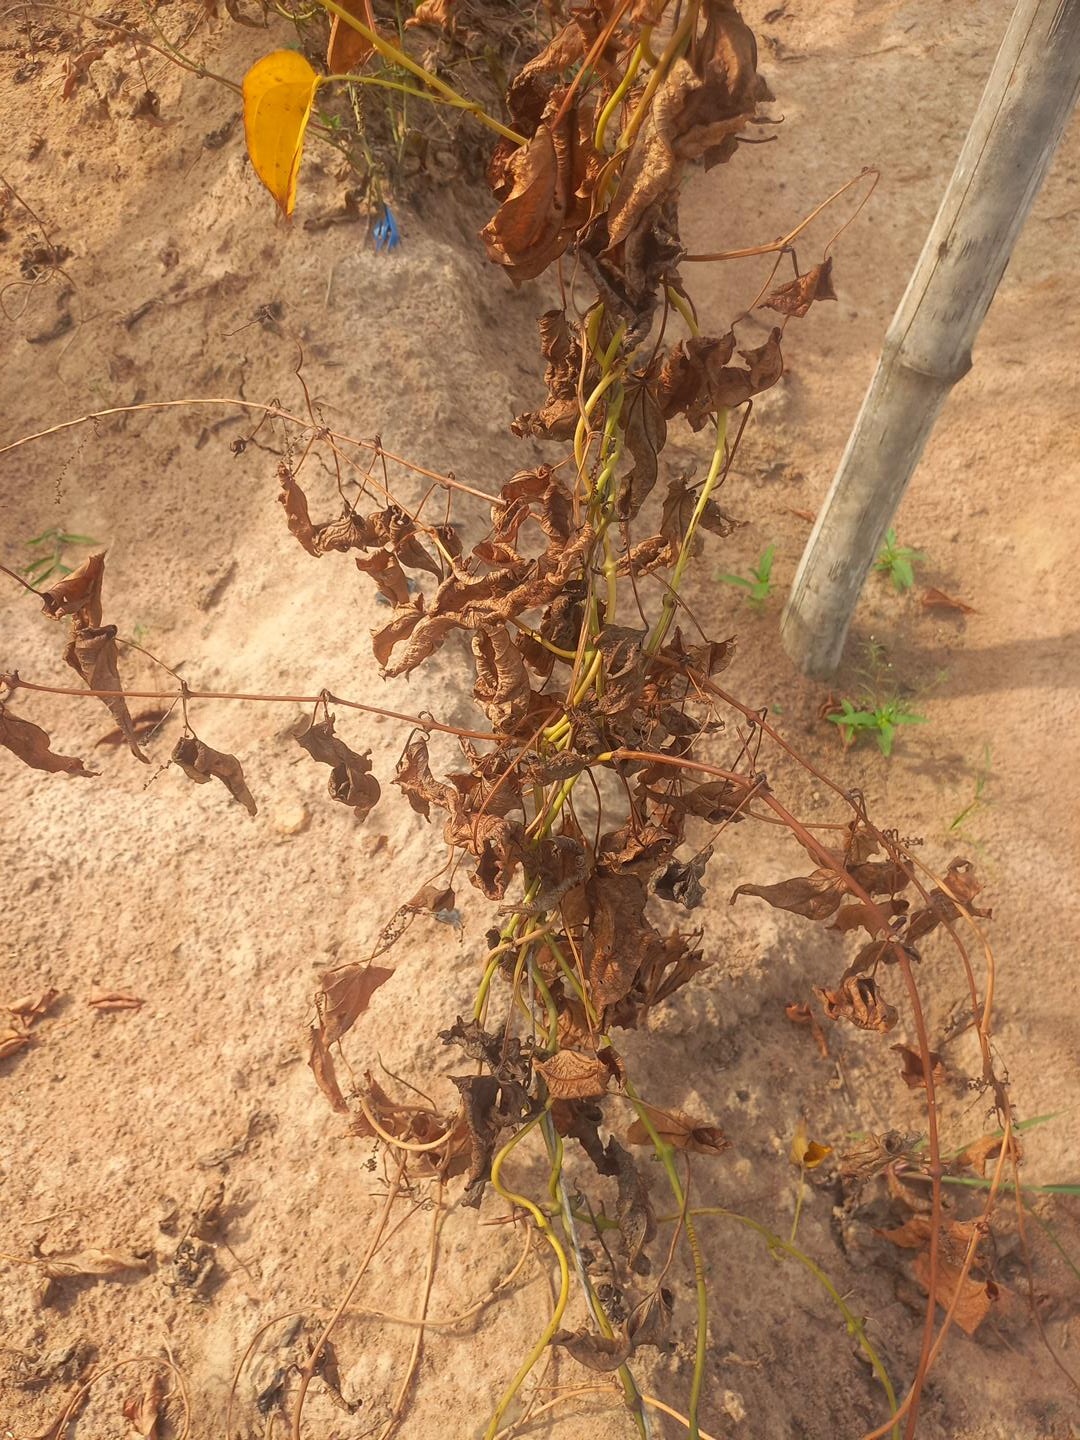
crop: yam
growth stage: maturity
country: Nigeria
